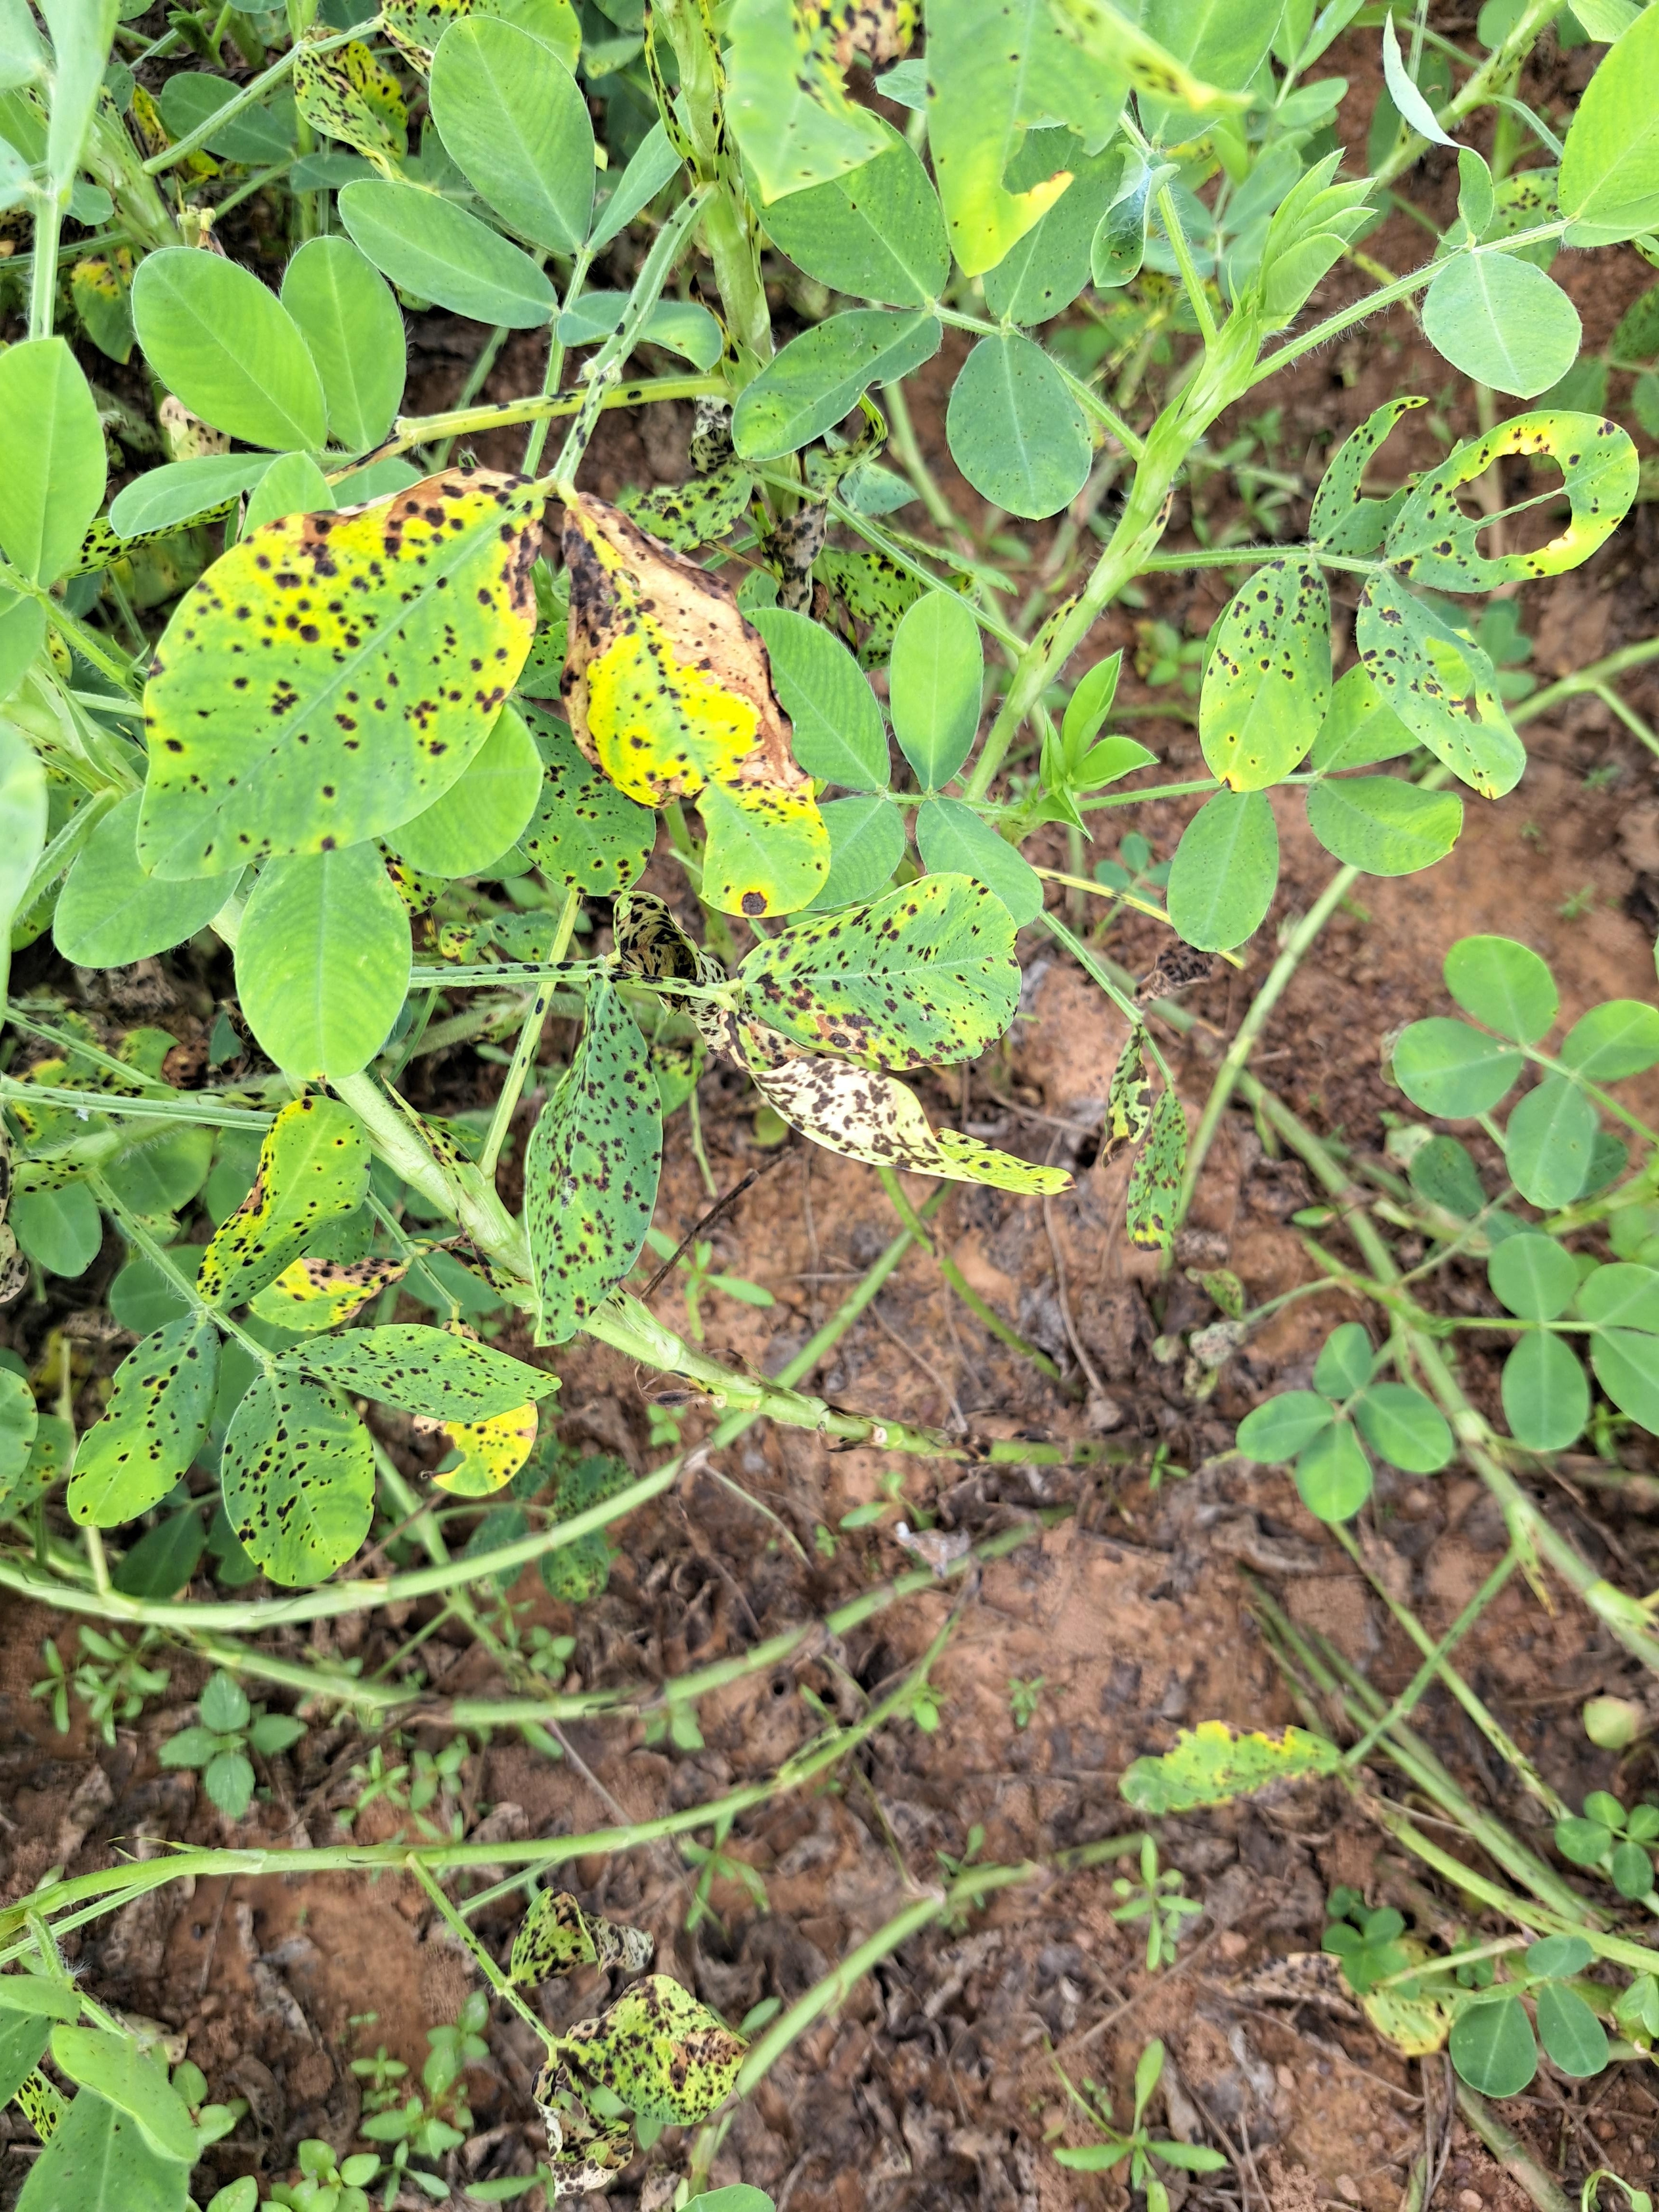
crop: groundnut
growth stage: development pod
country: Ghana
